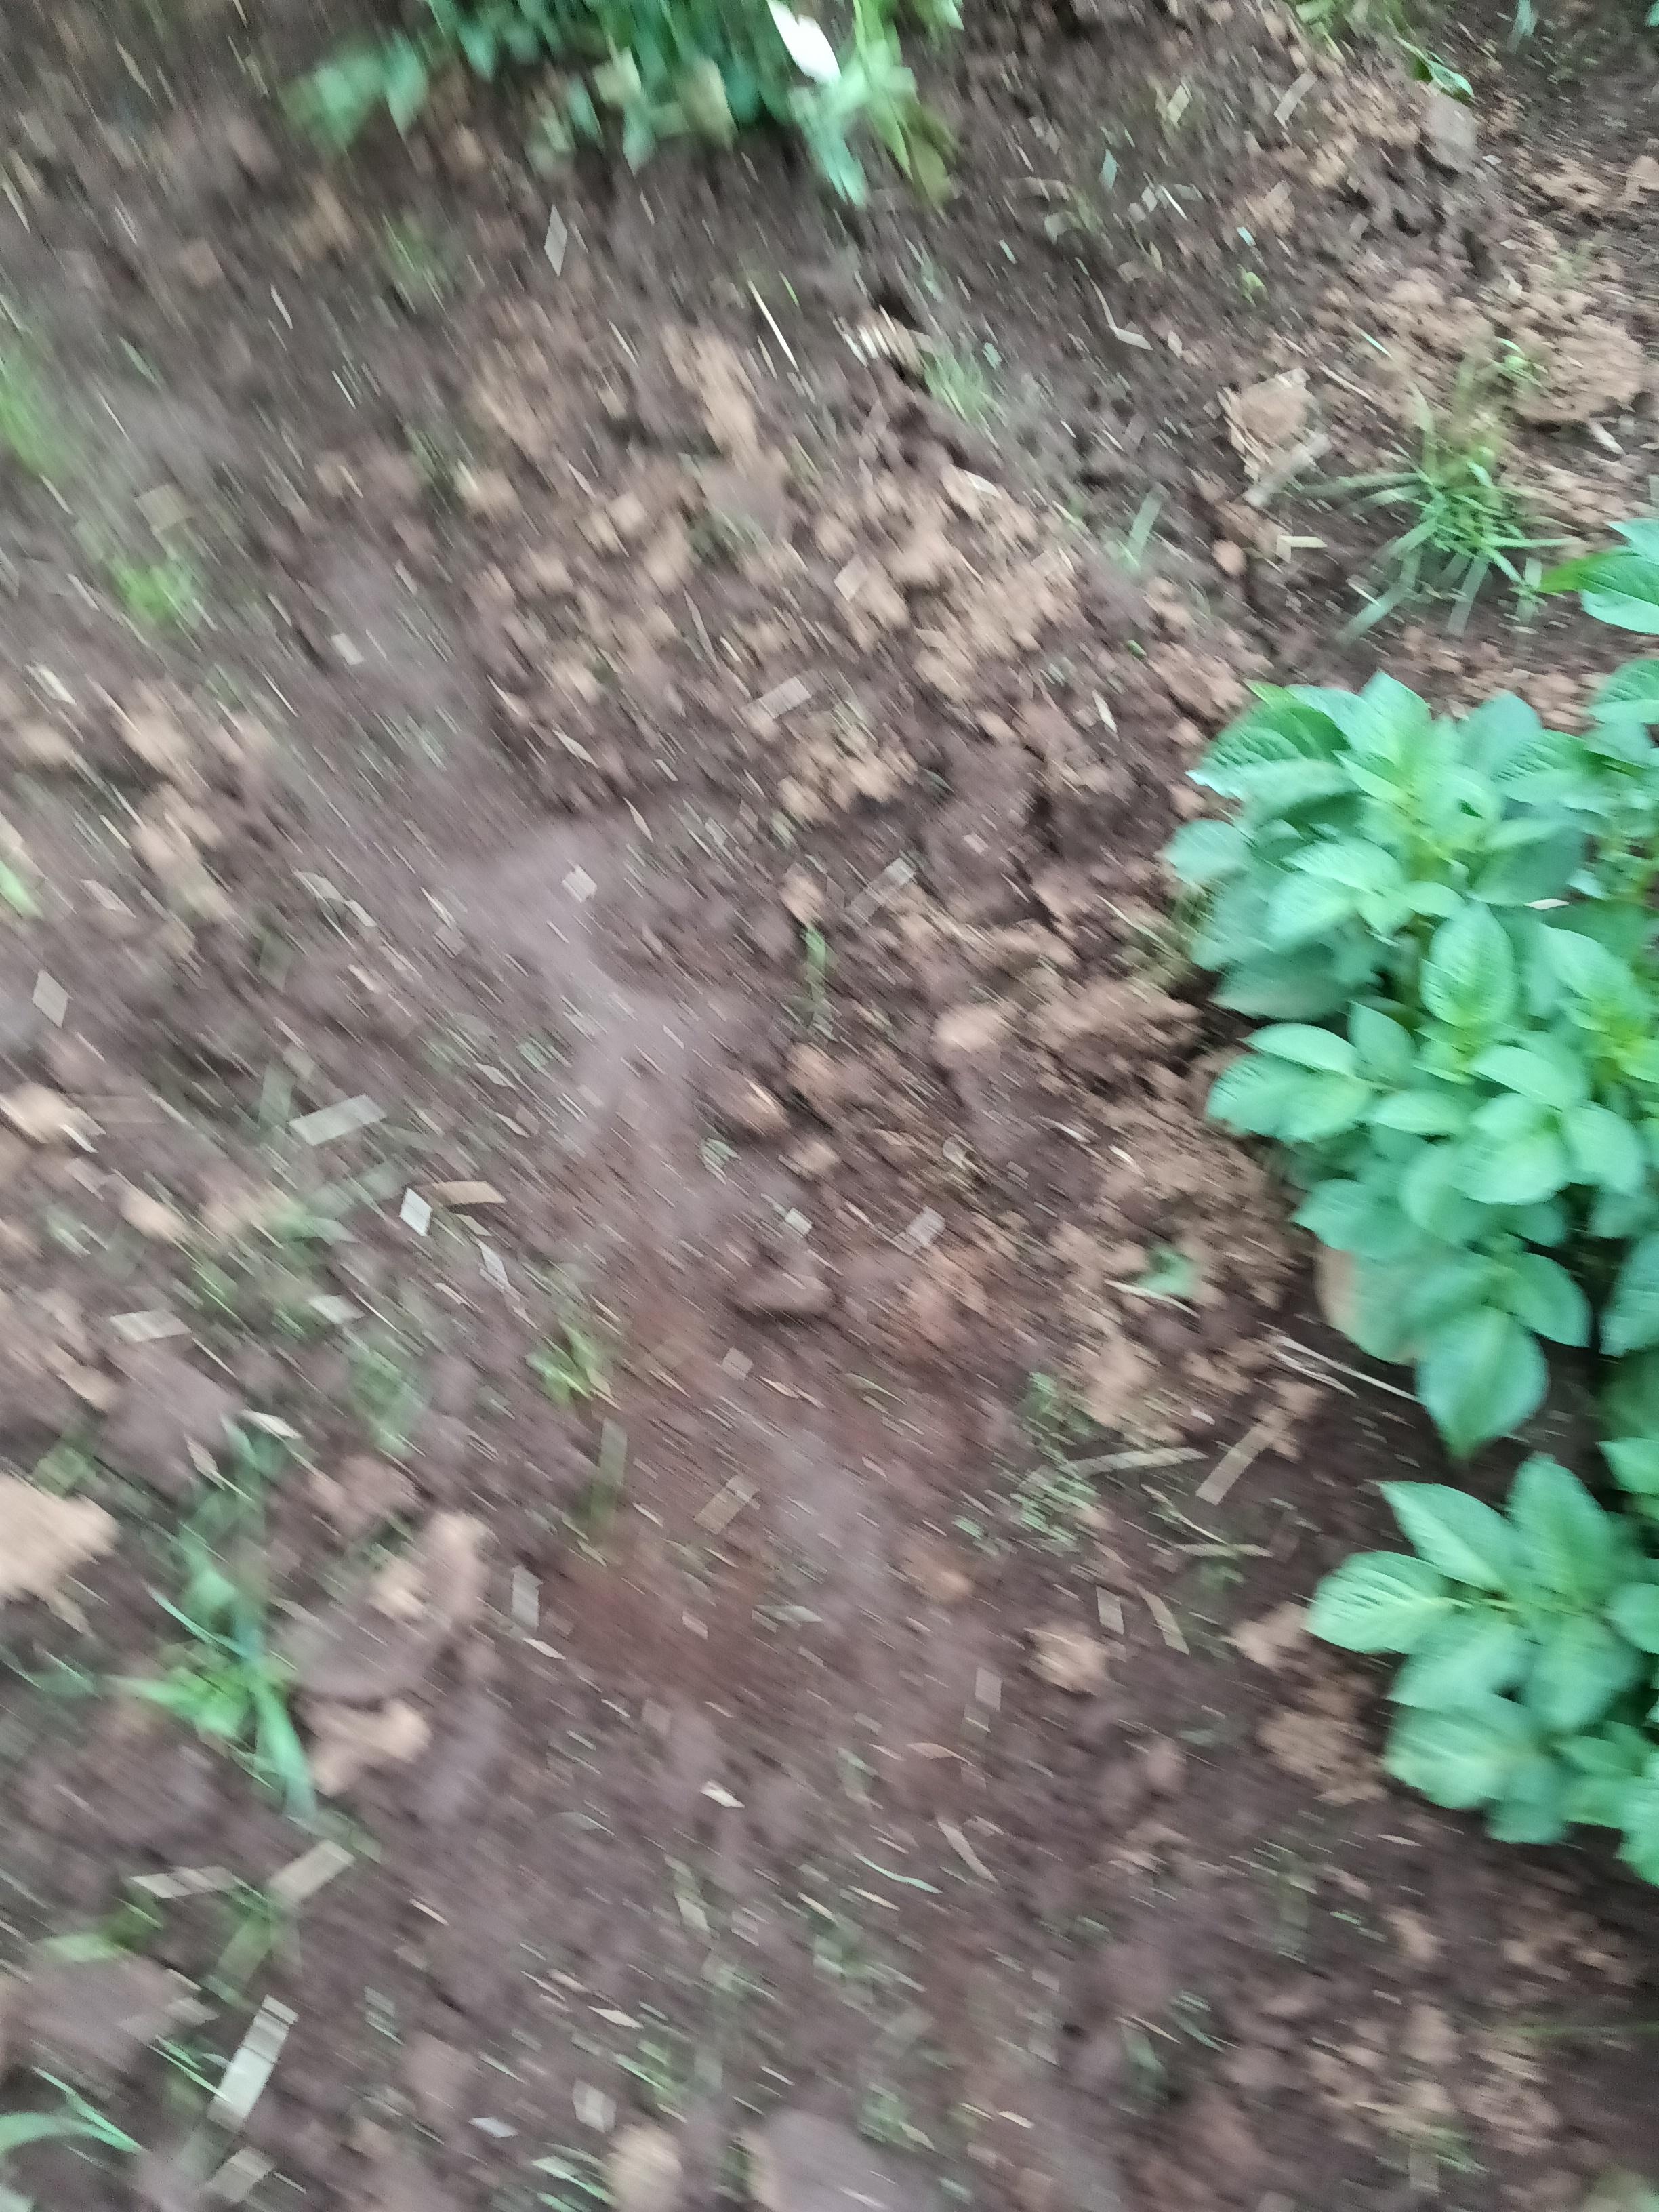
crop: potato
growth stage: flowering
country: Kenya
